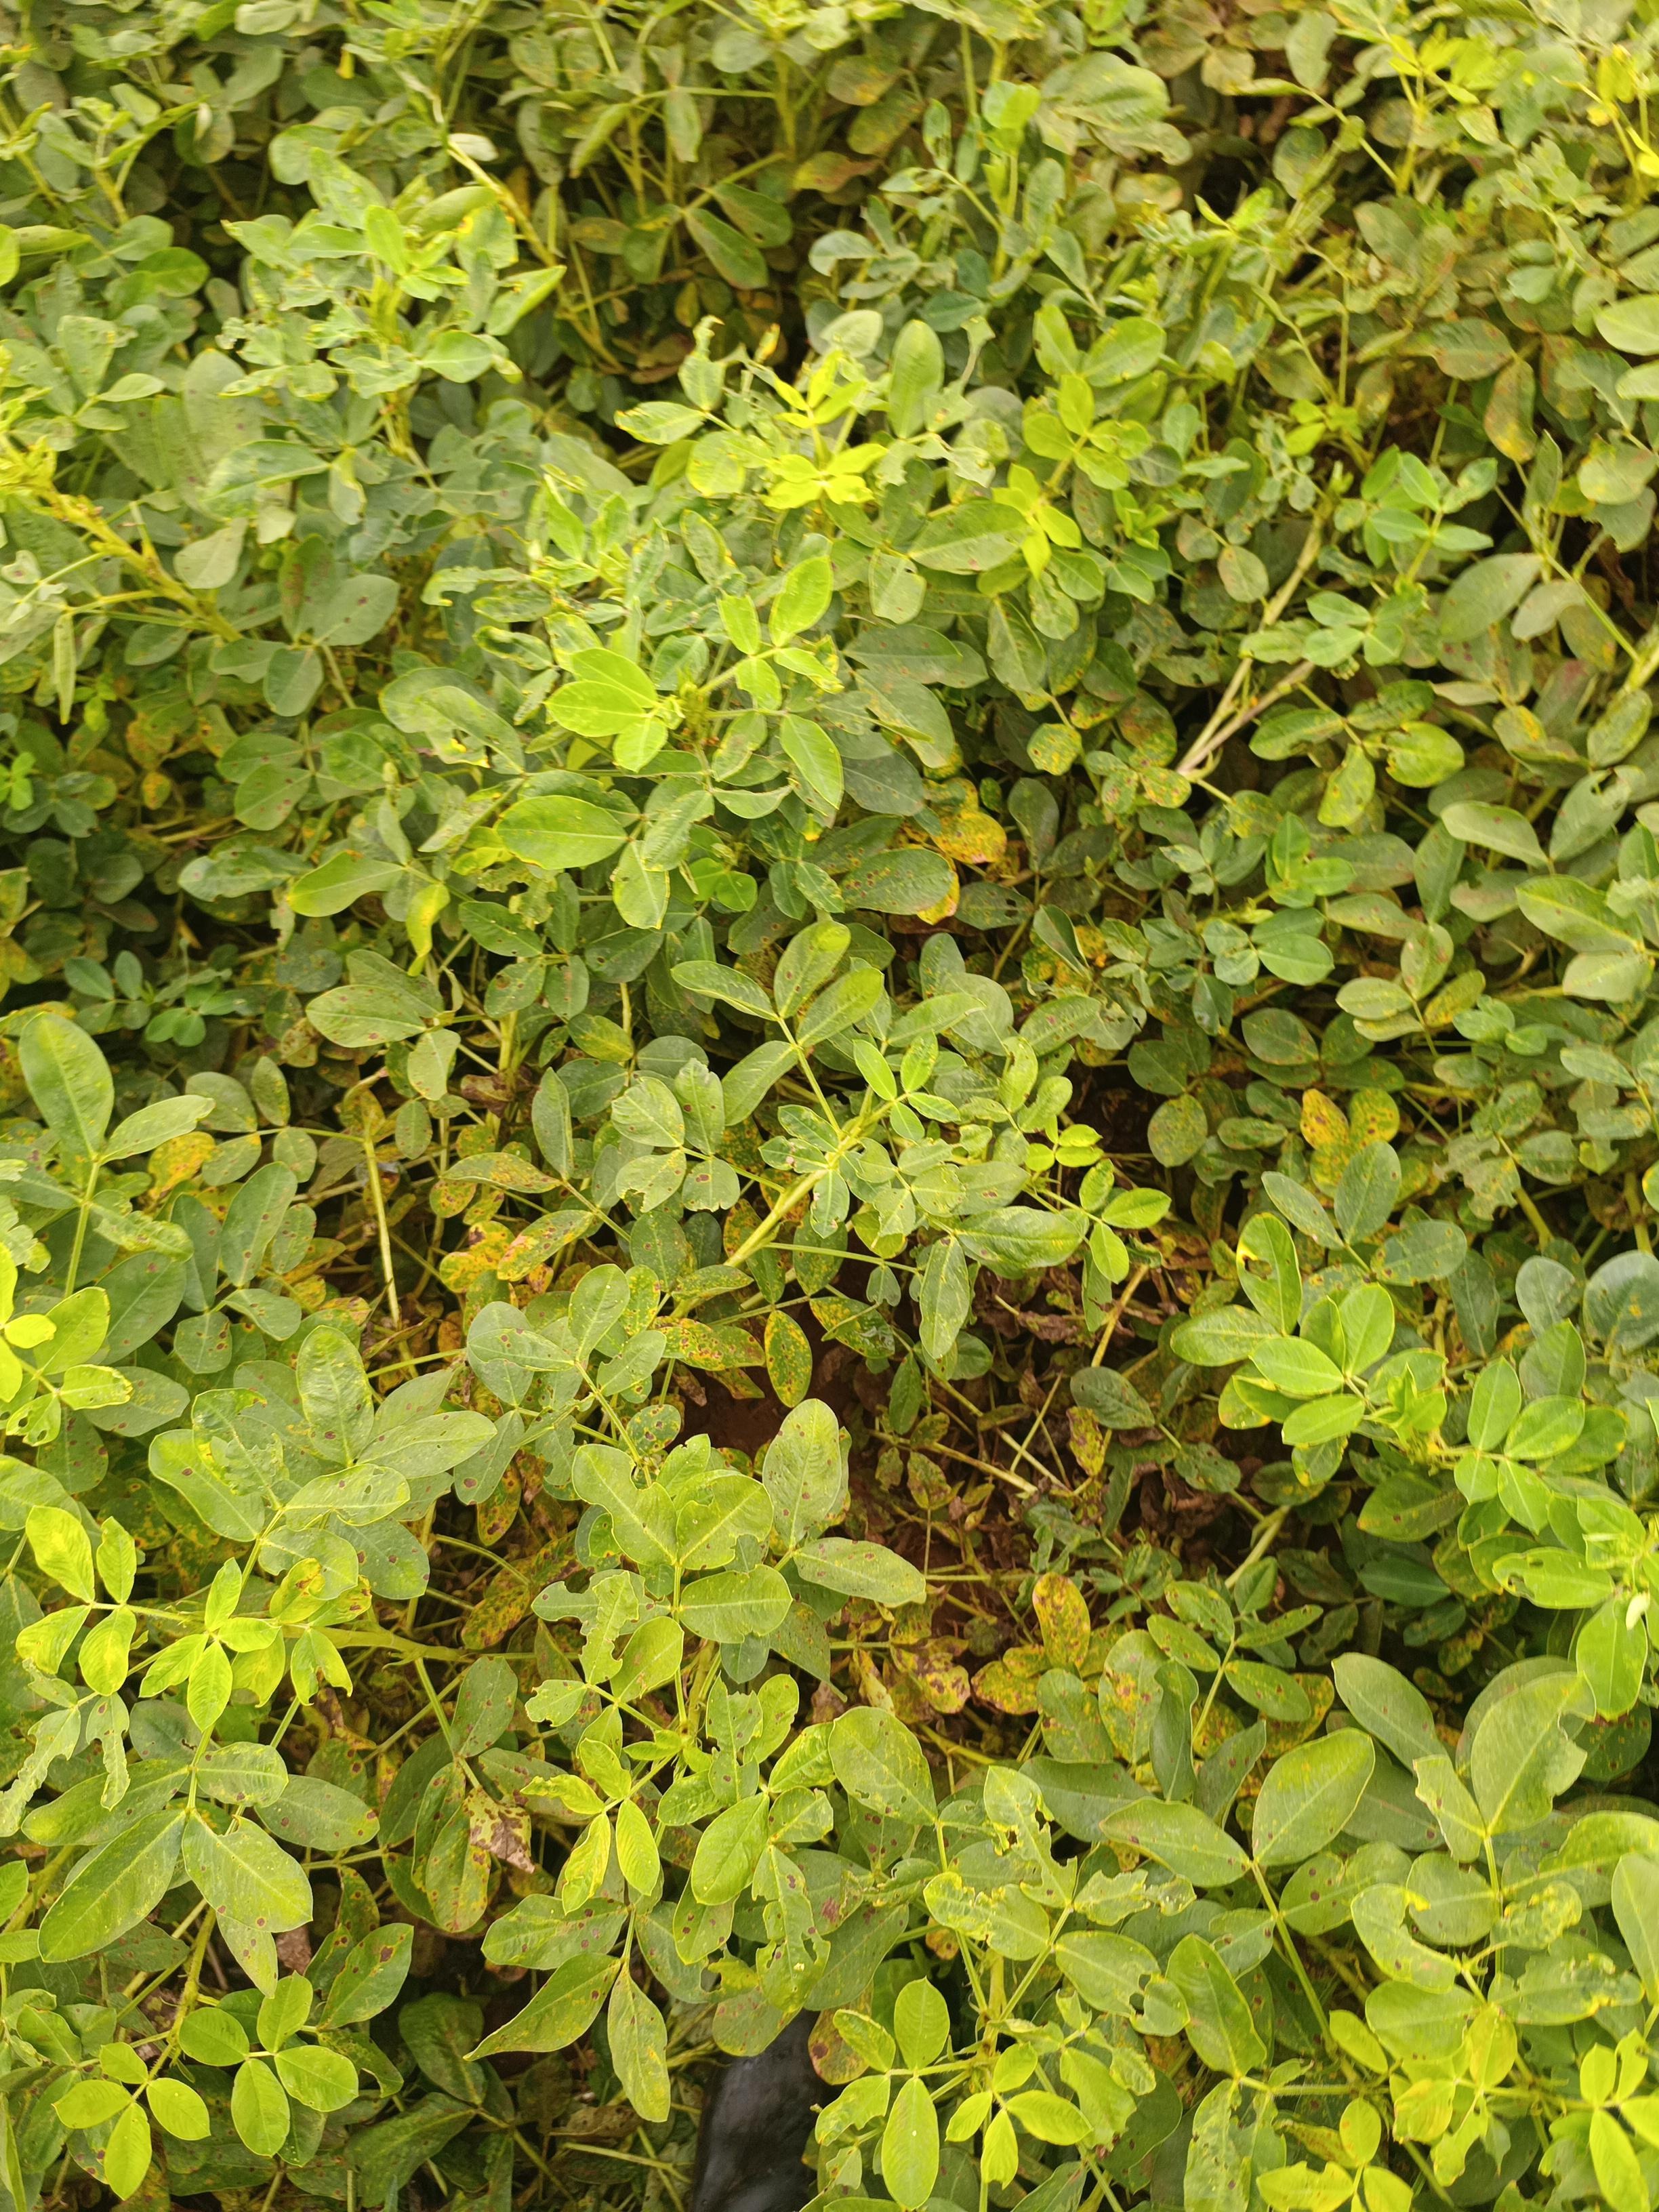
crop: groundnut
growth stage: pegging
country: Kenya
